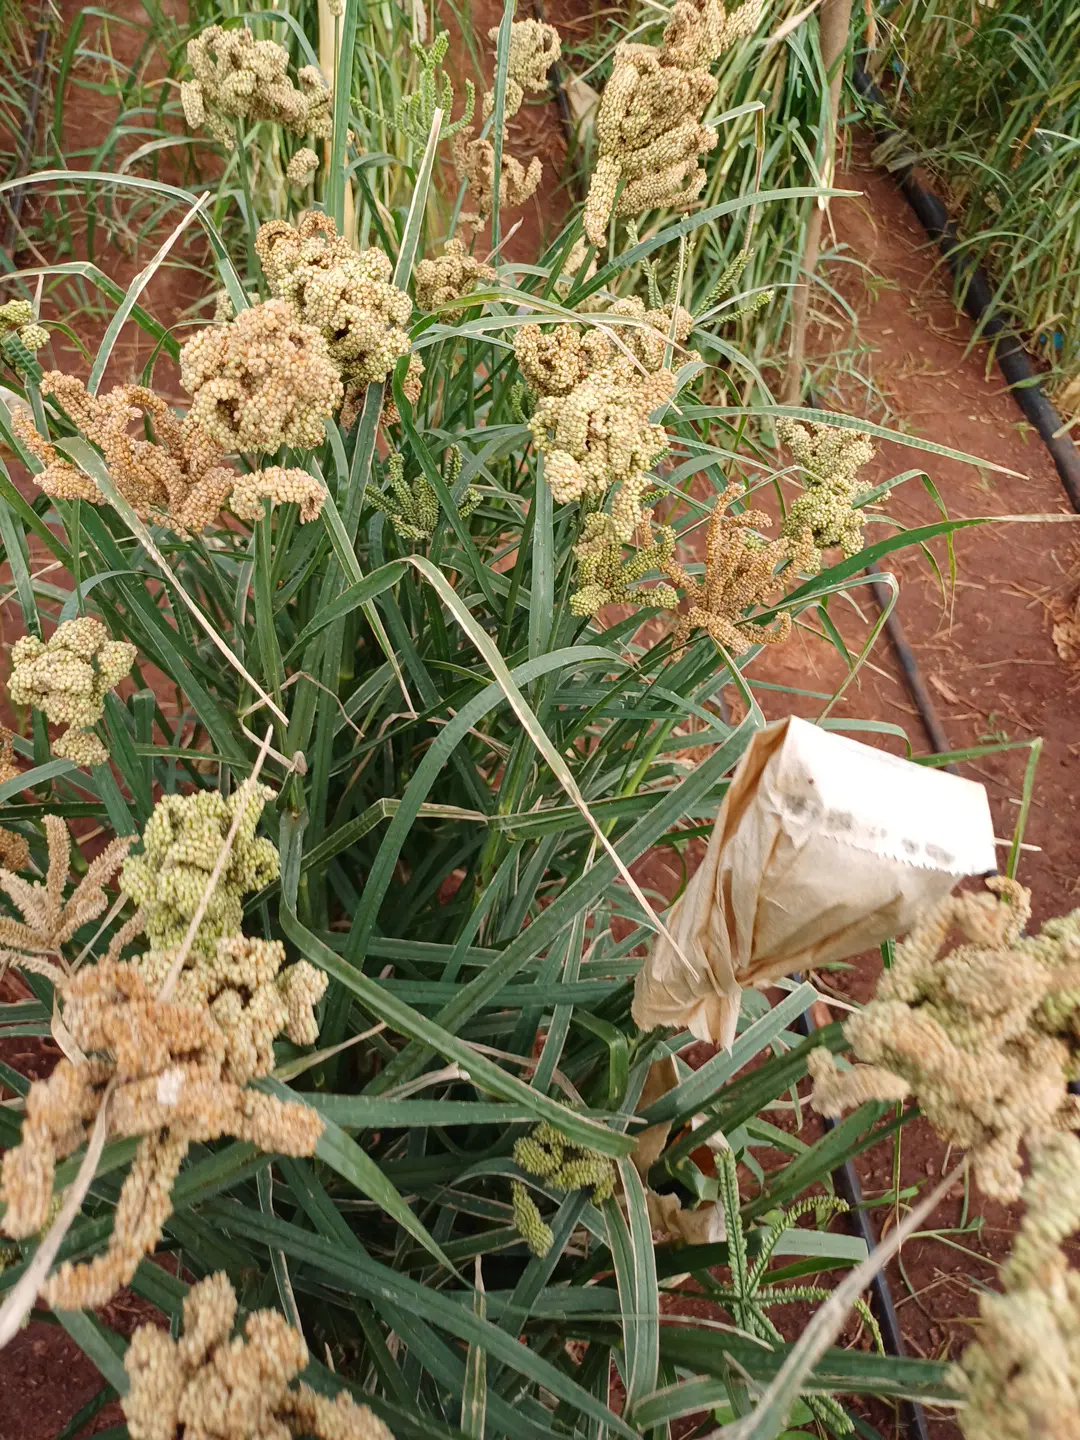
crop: finger millet
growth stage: filling grain
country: Kenya
